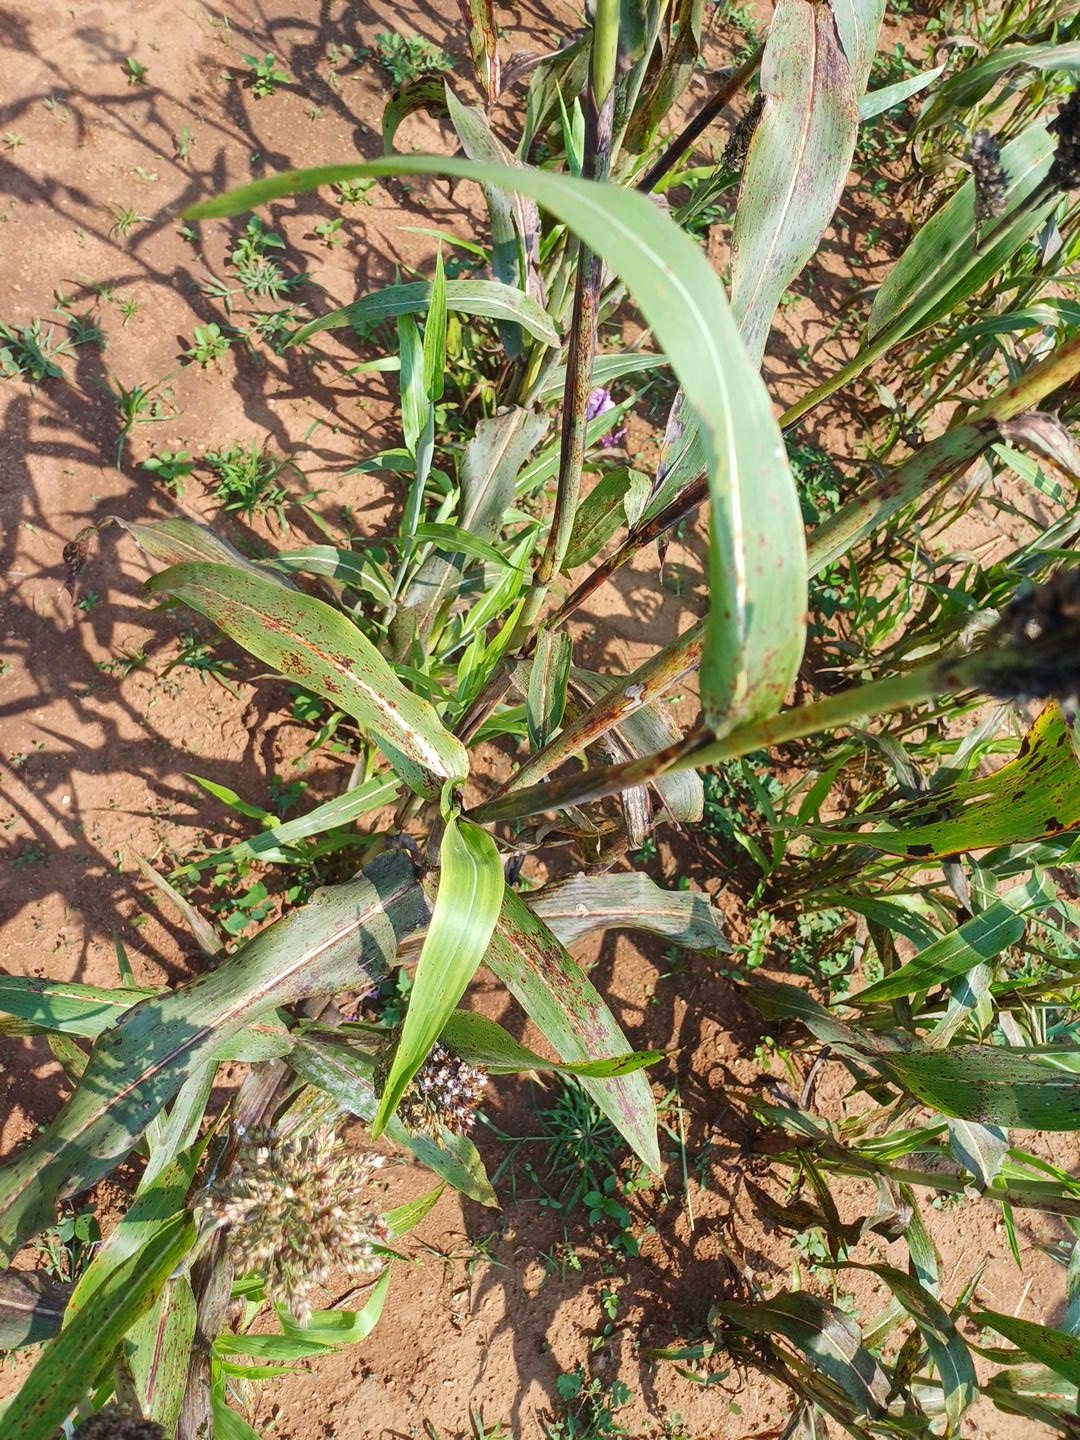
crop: sorghum
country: Kenya
